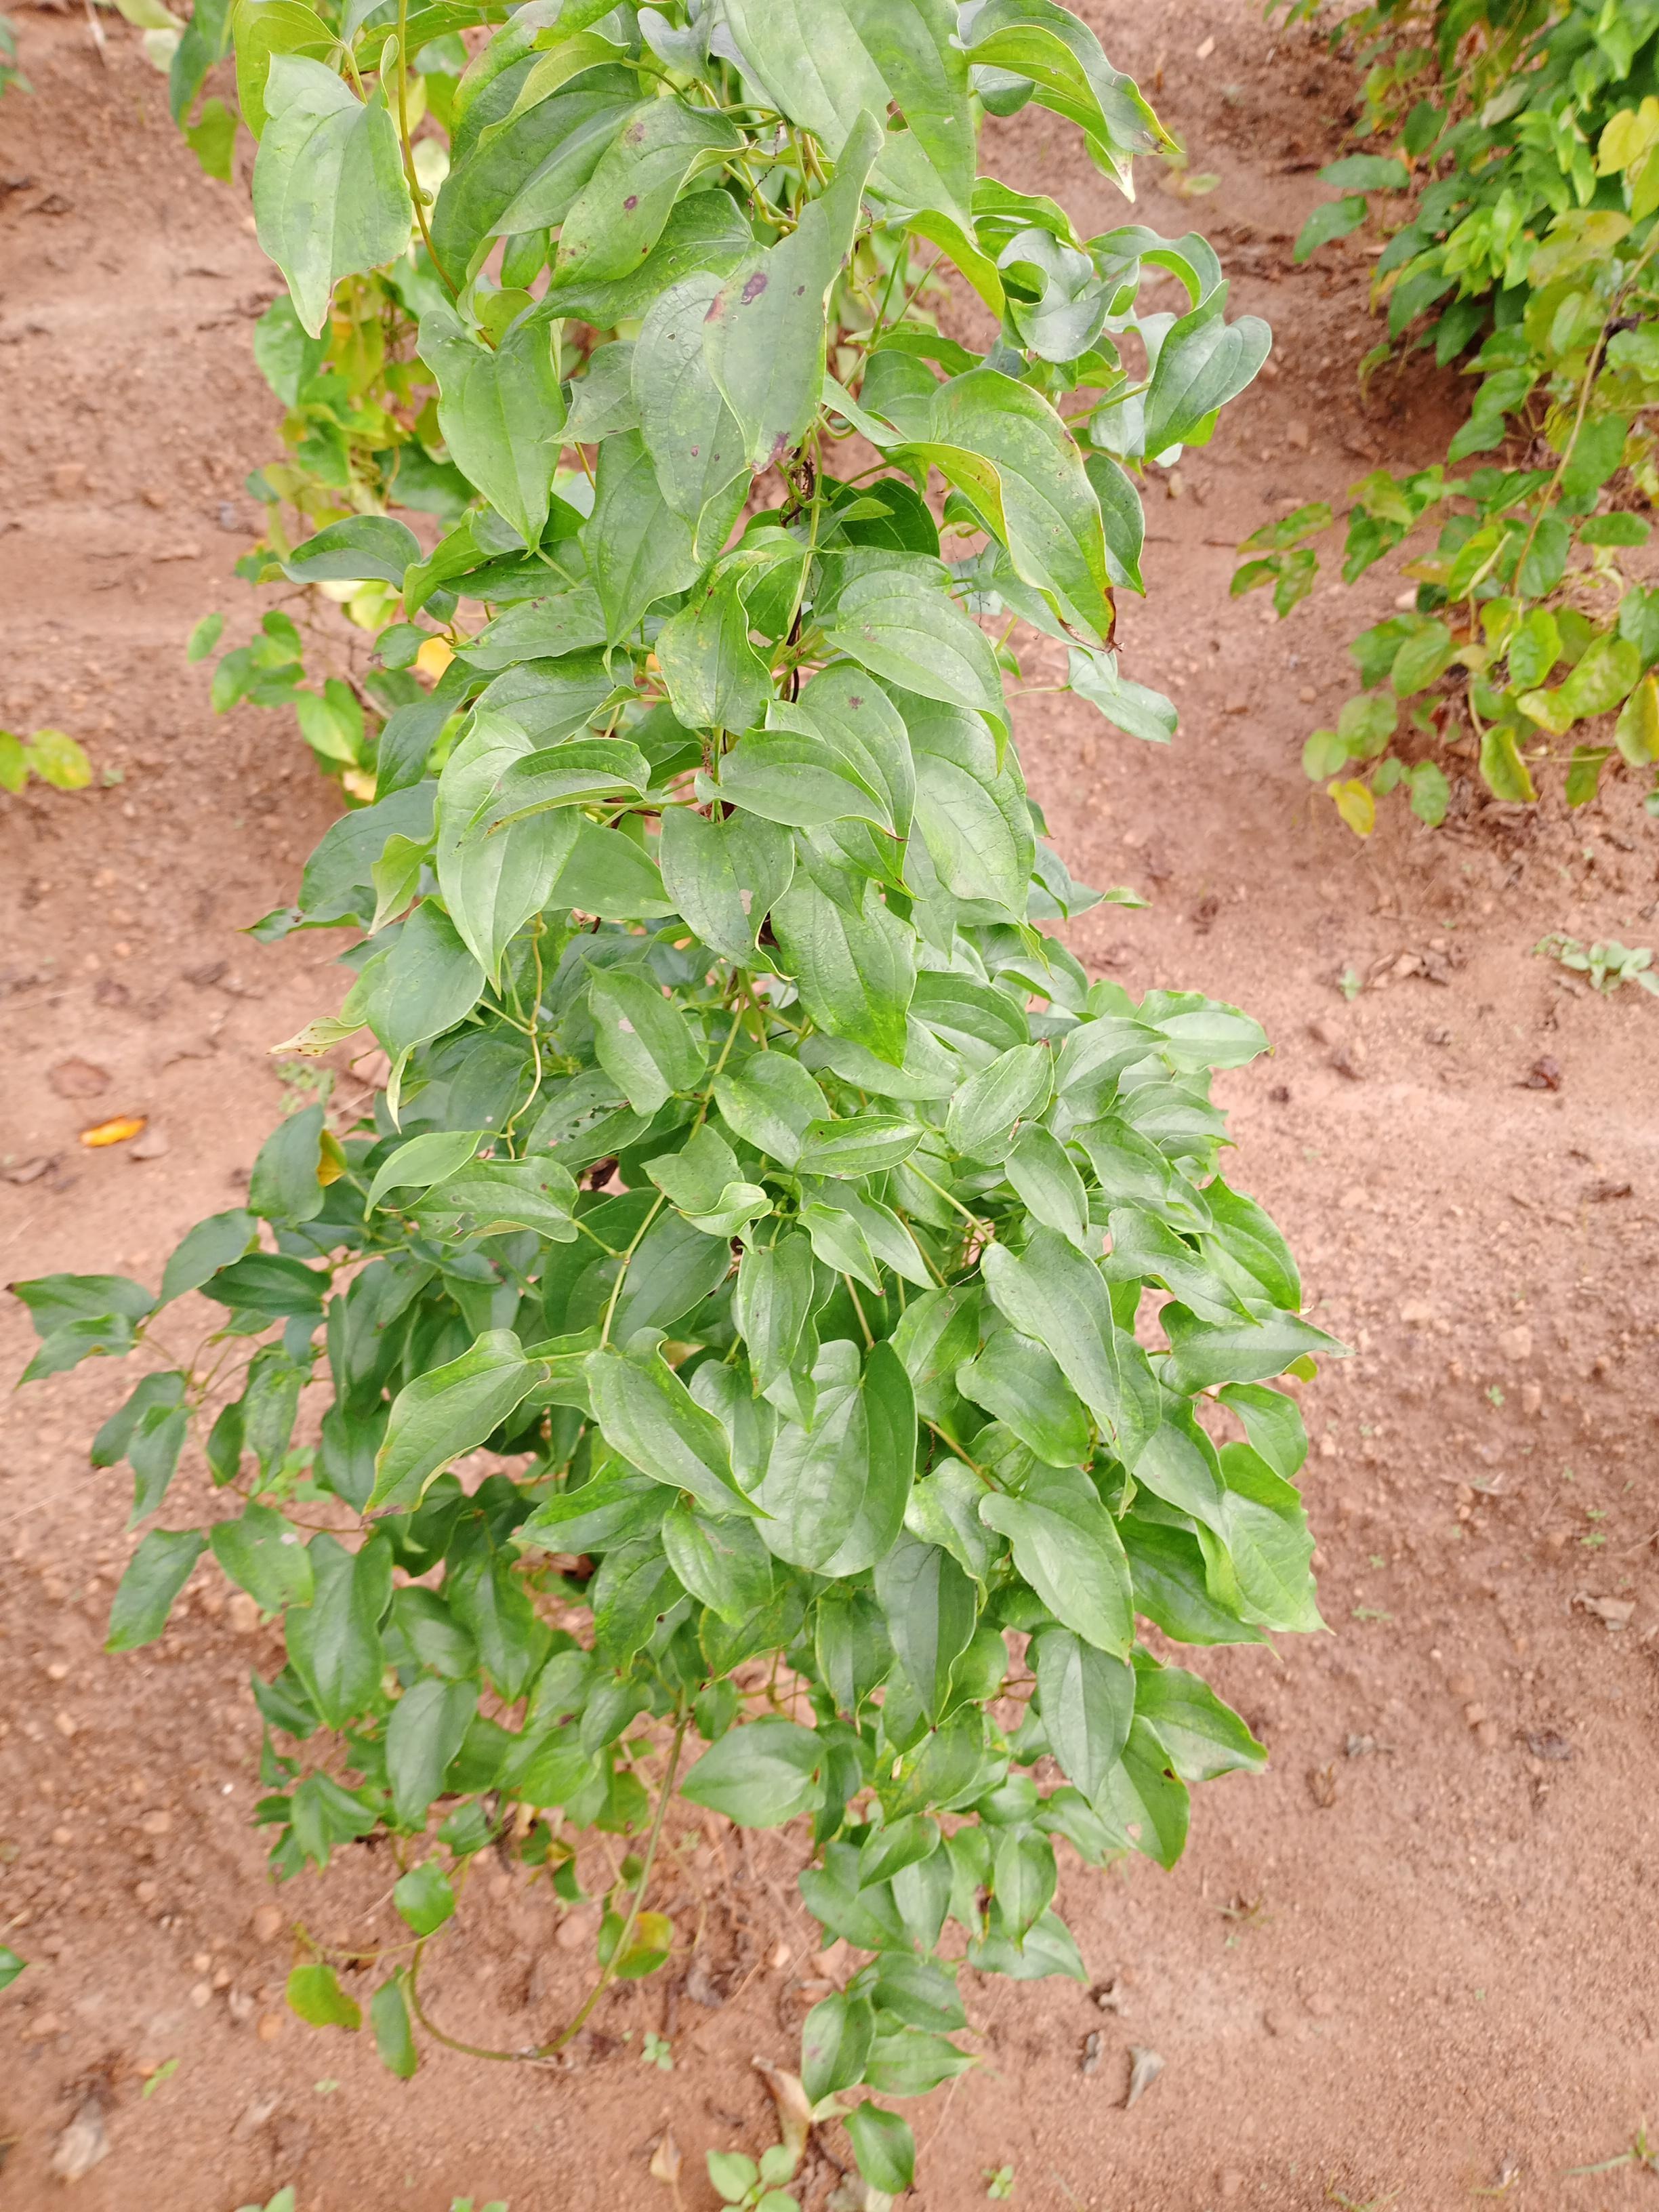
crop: yam
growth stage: vegetative
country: Nigeria
